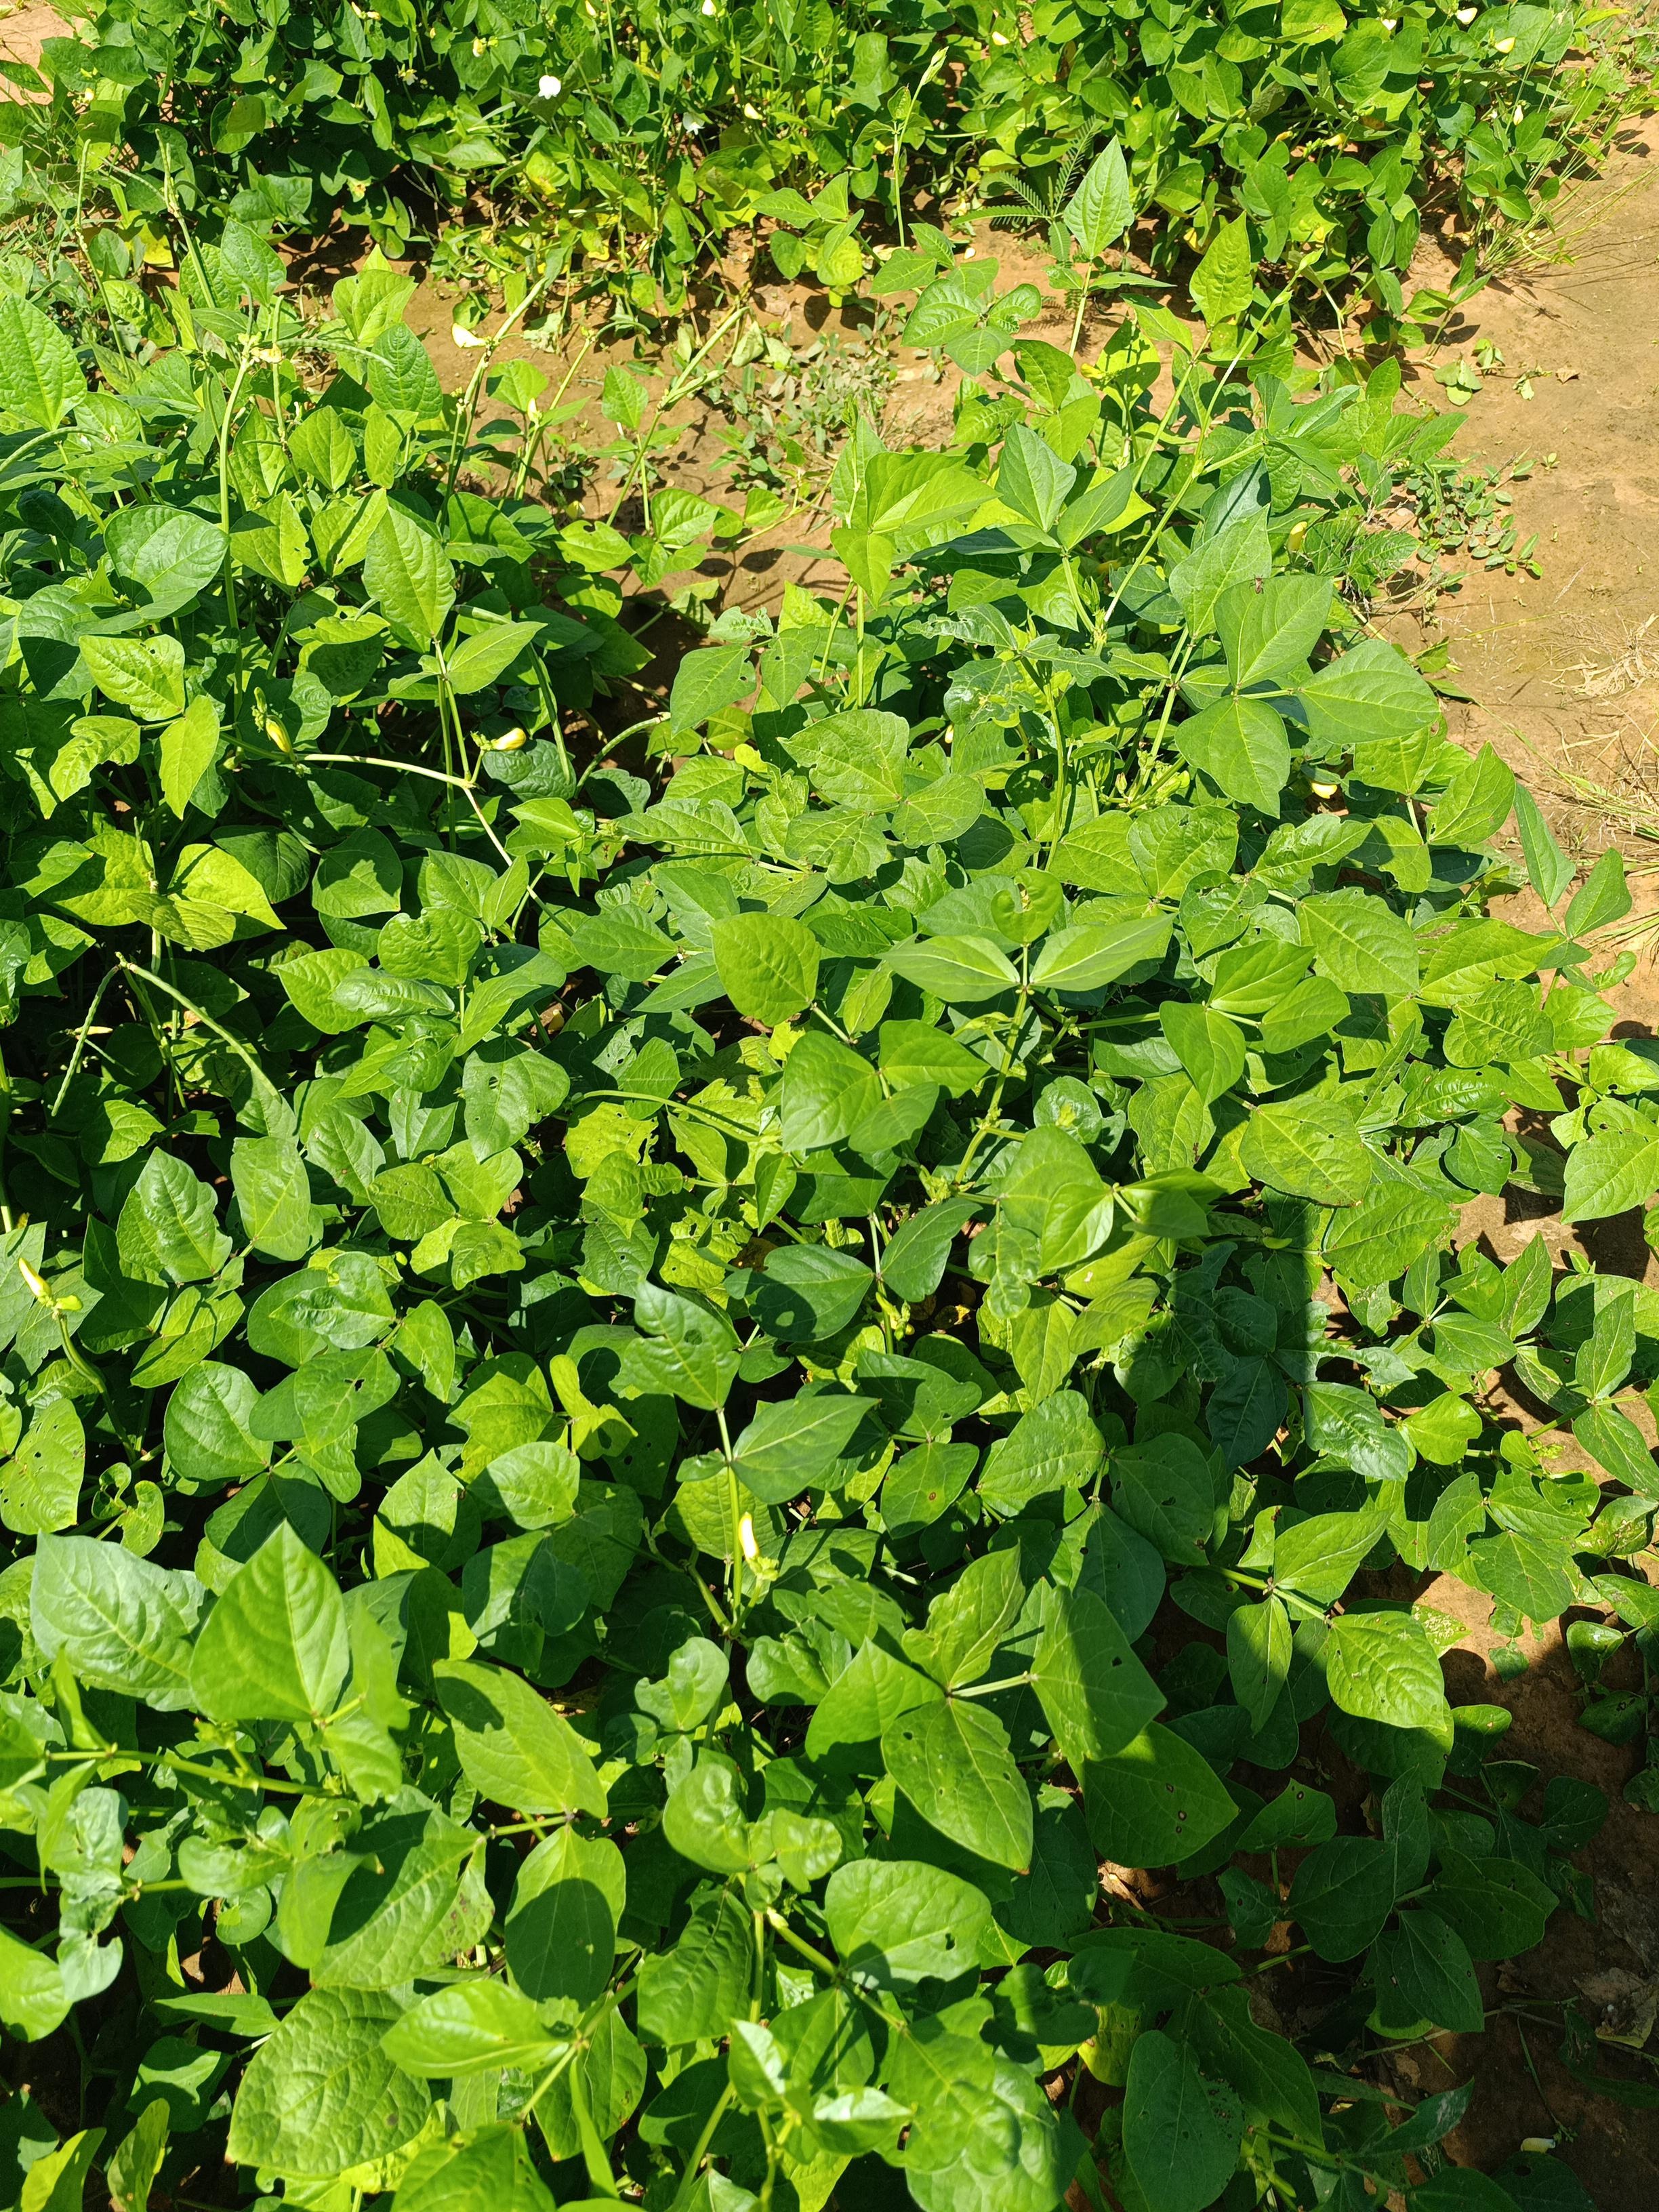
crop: cowpea
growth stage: development pod
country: Nigeria
